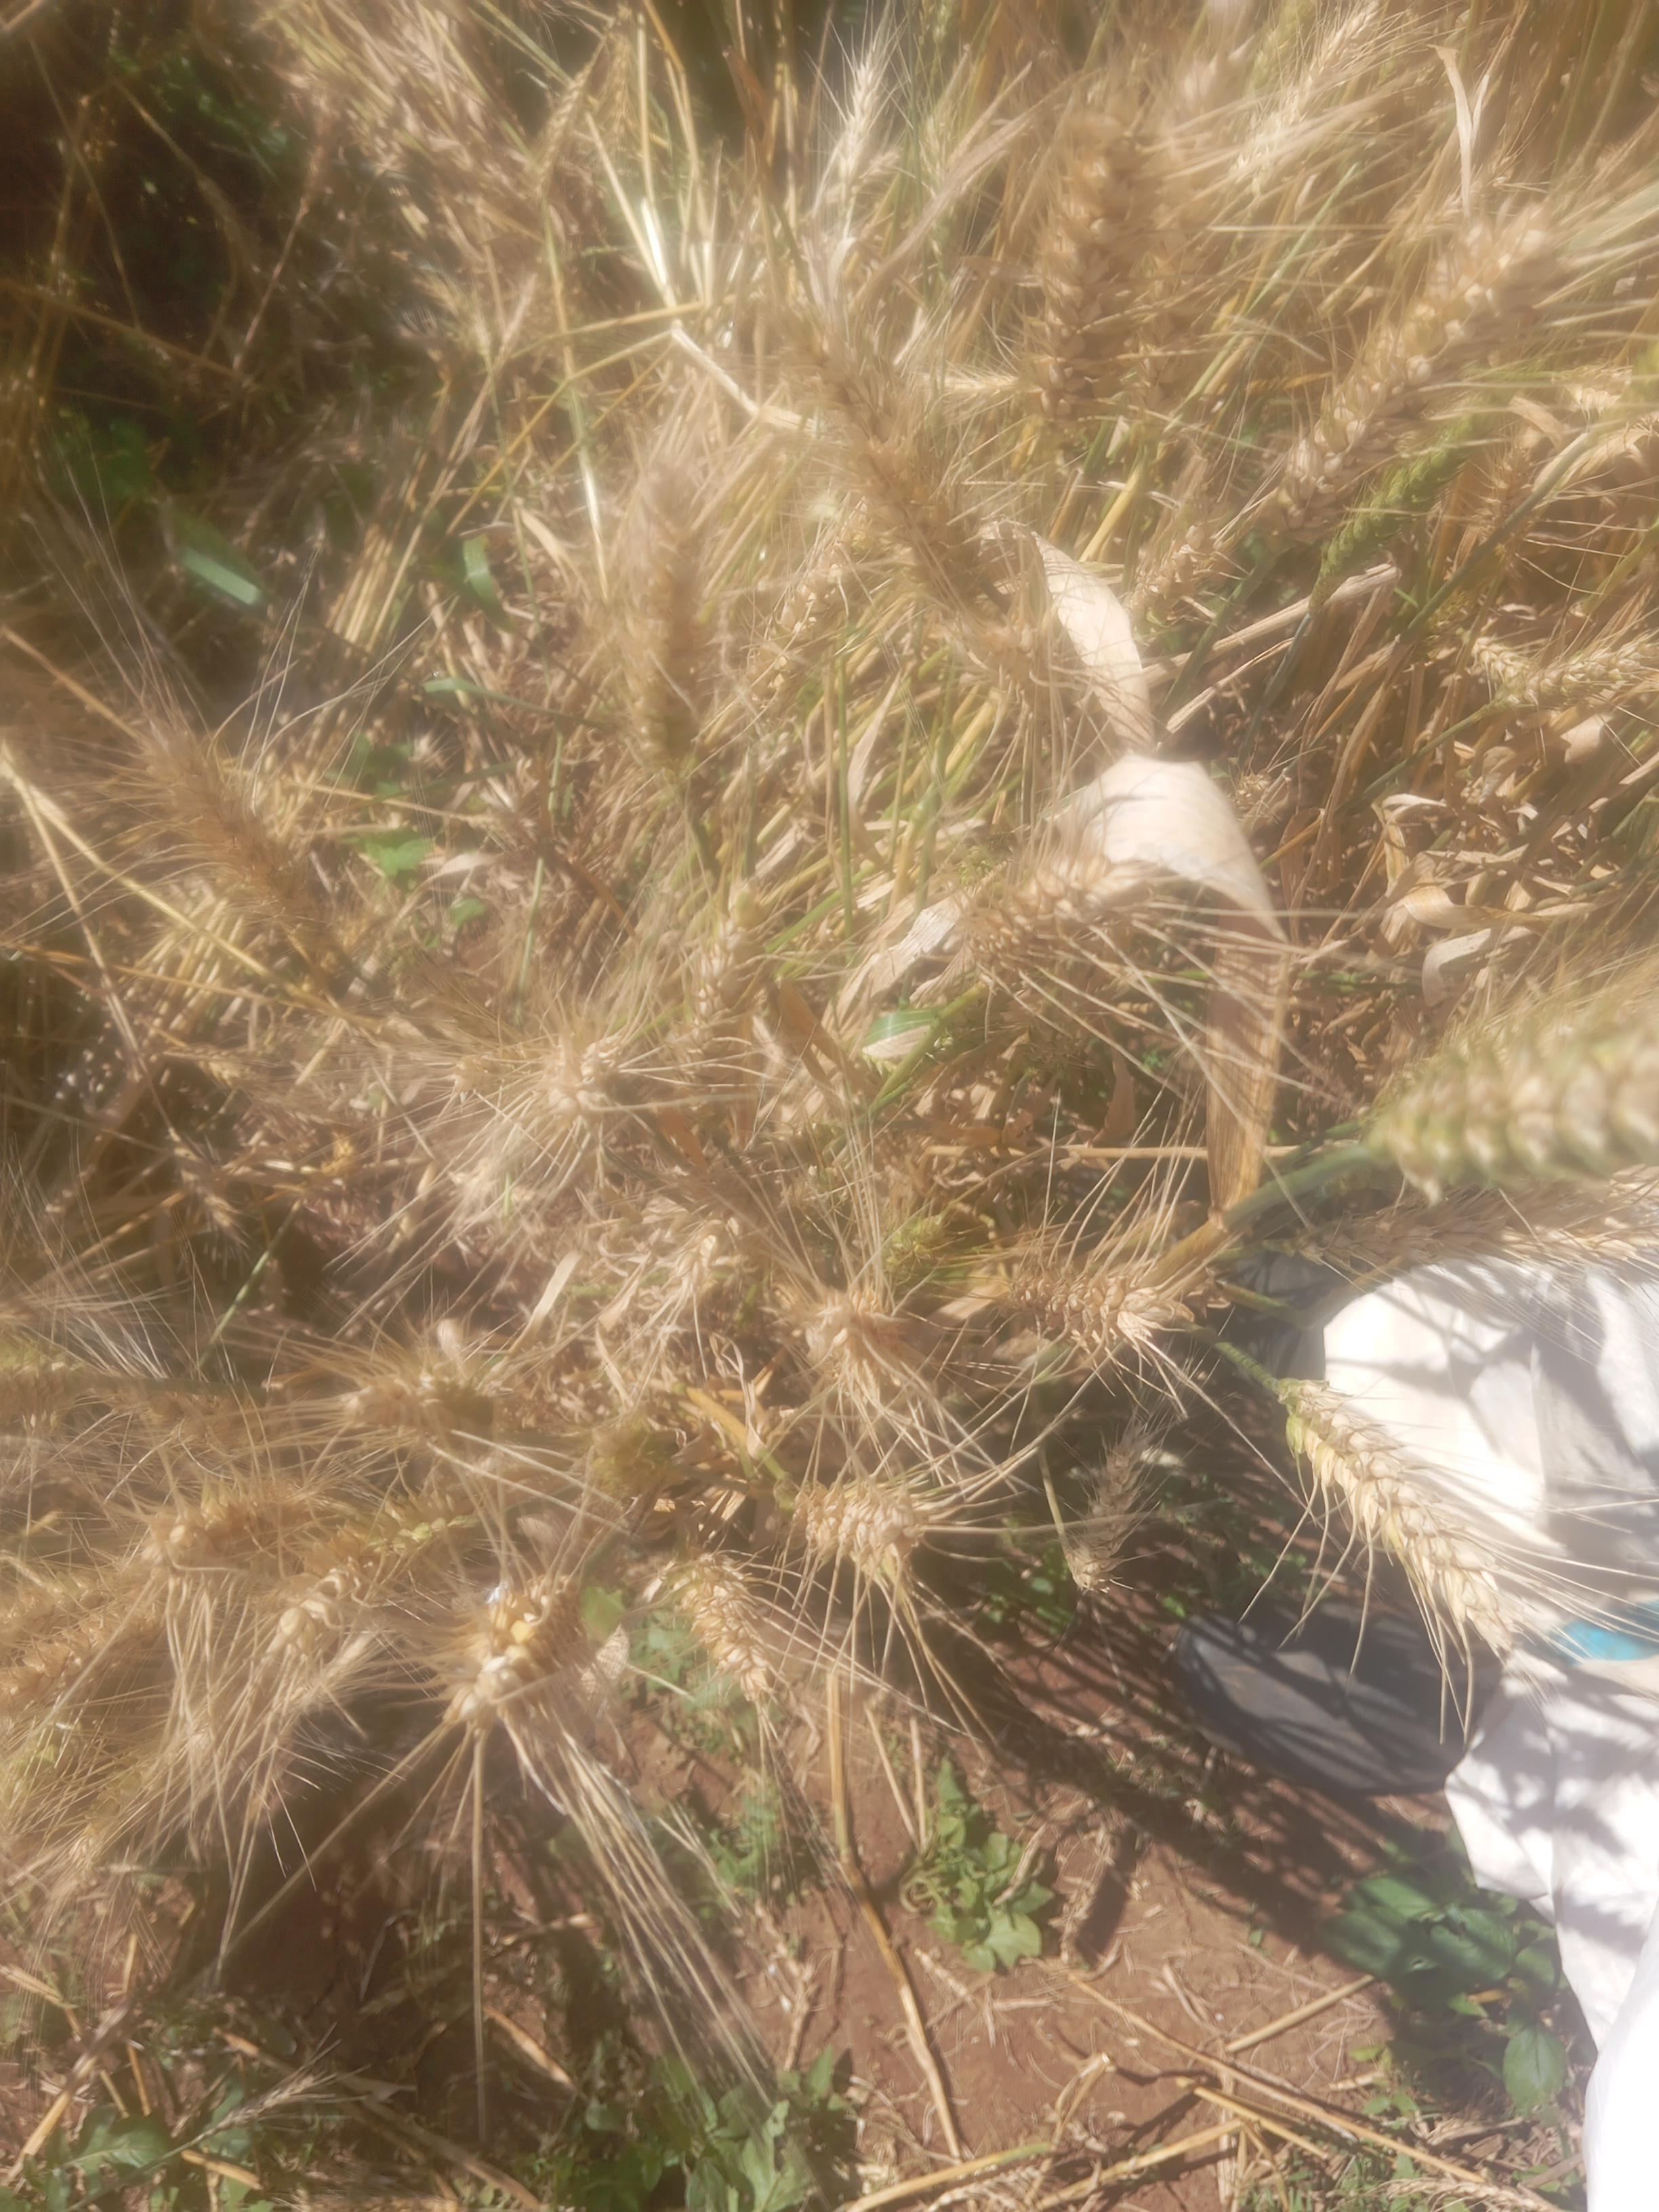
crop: wheat
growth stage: maturity
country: Kenya
